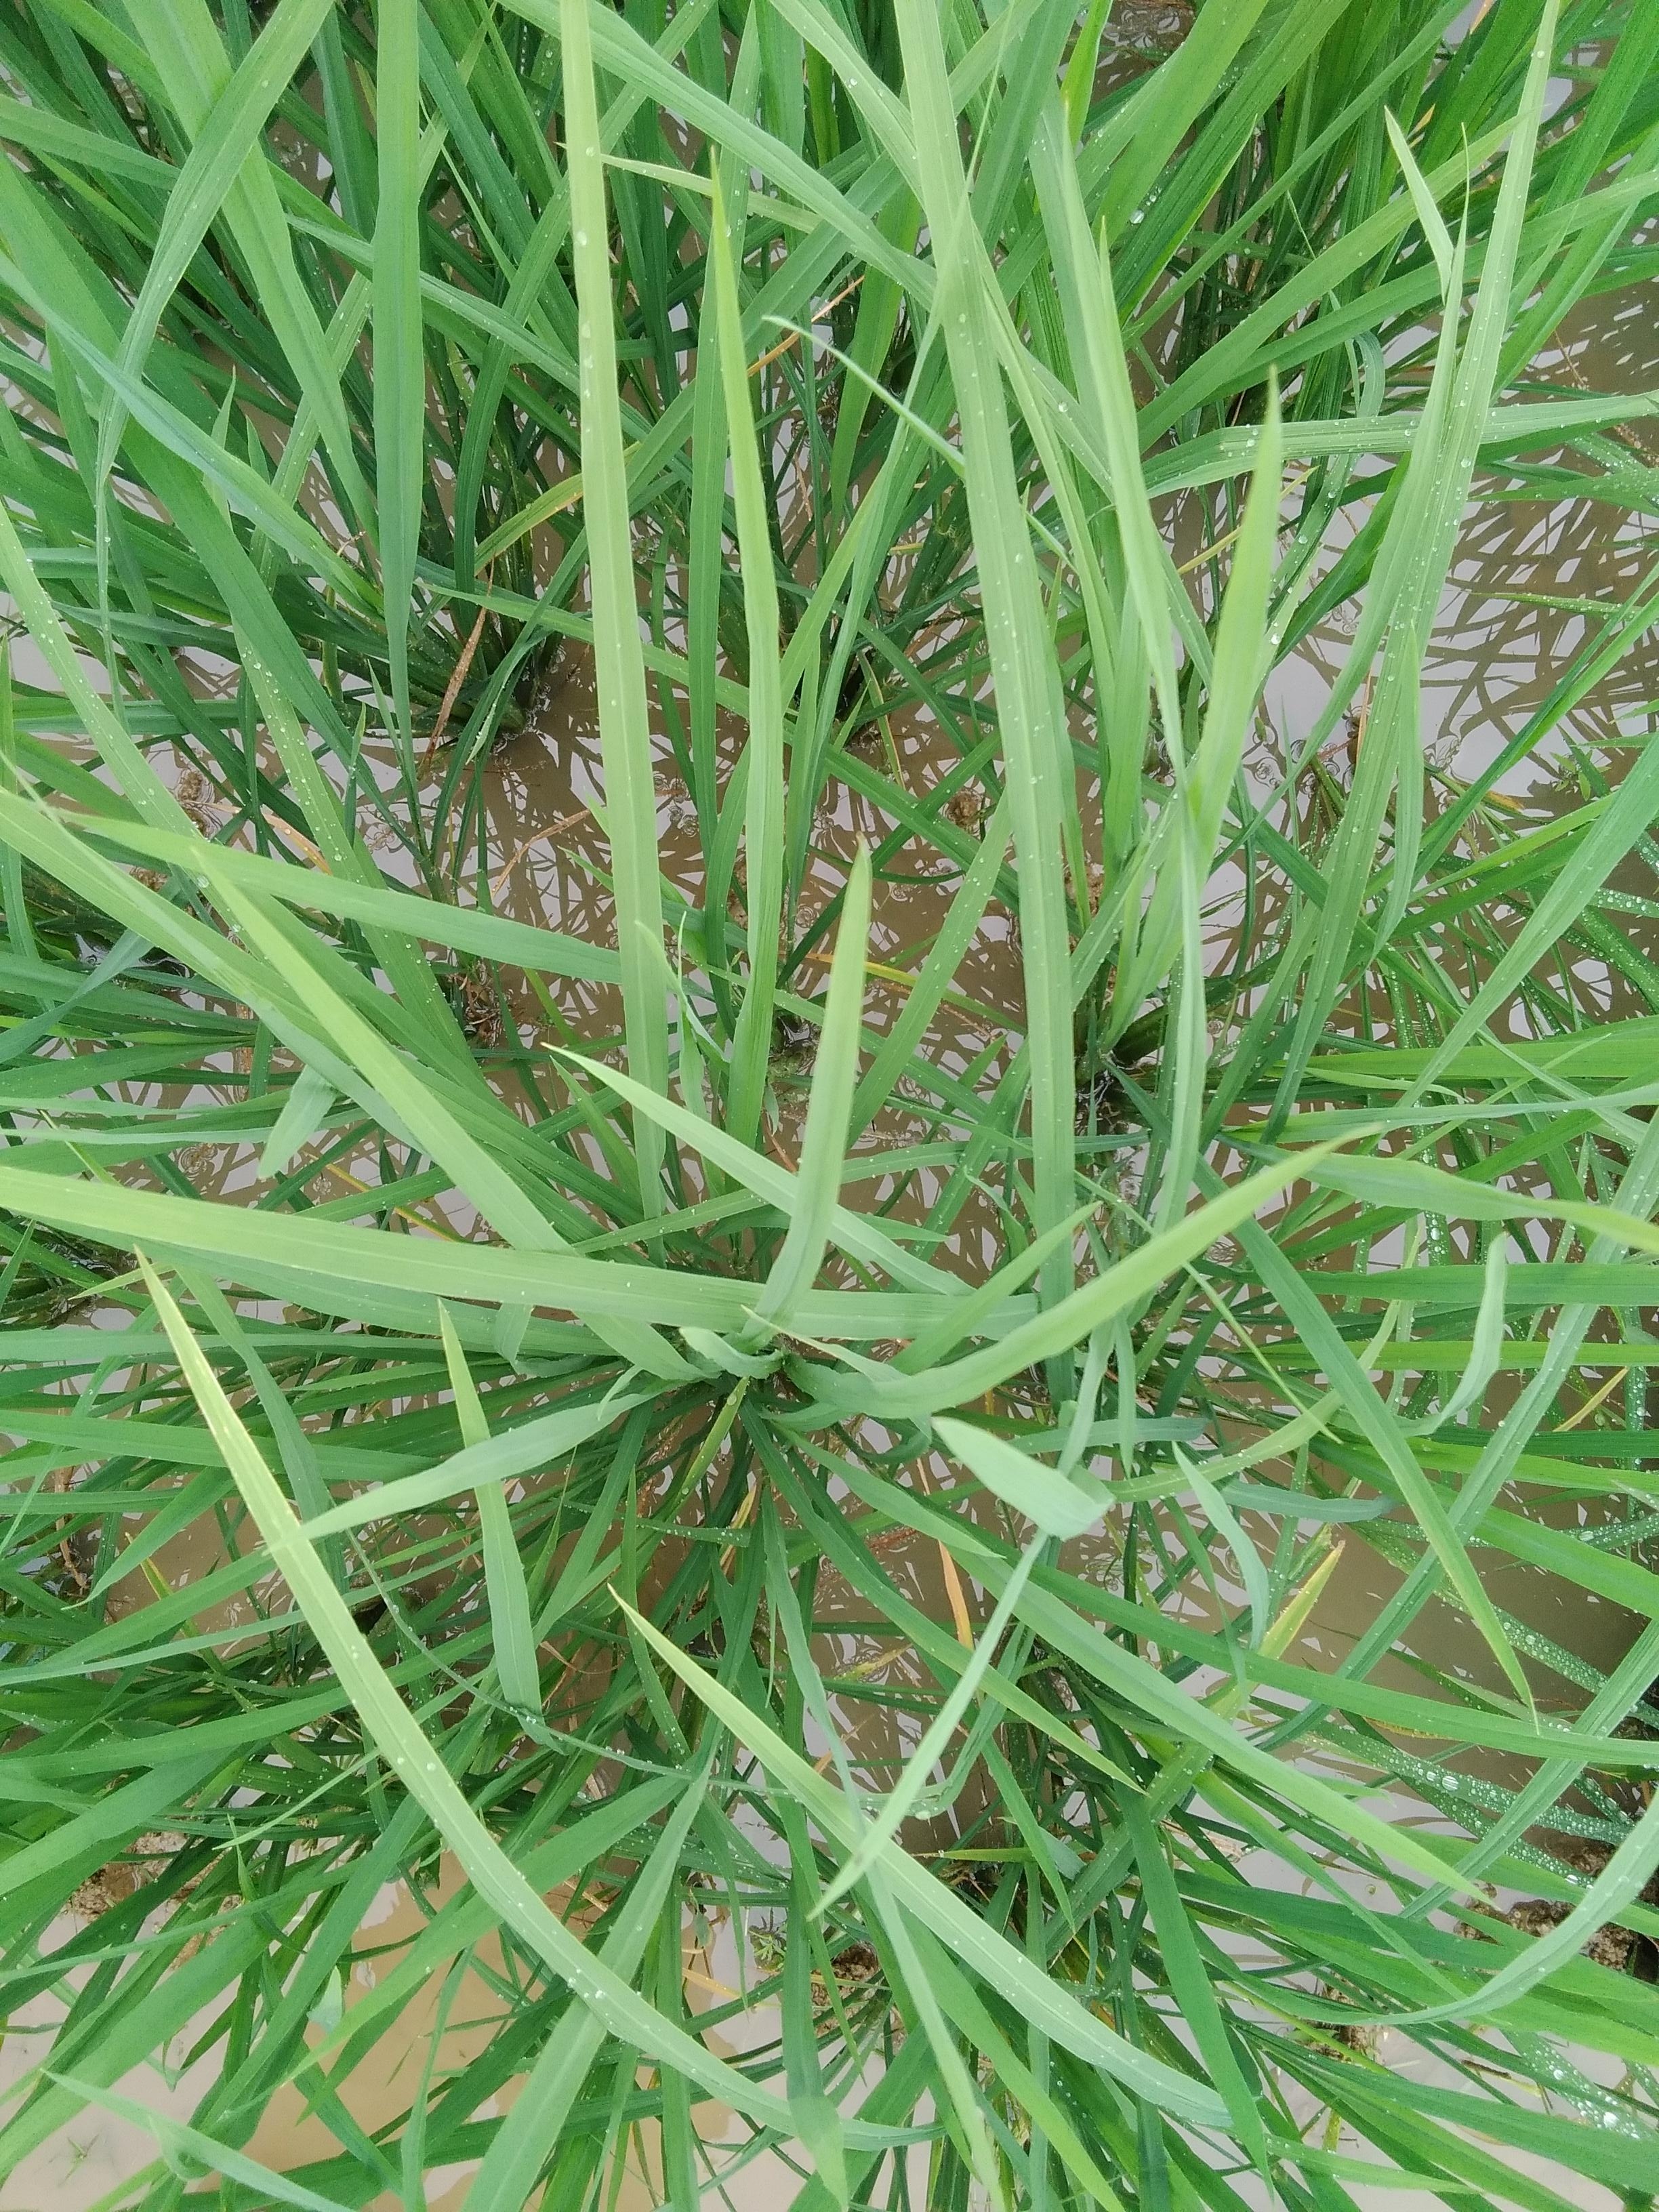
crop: rice
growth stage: vegetative
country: Nigeria
